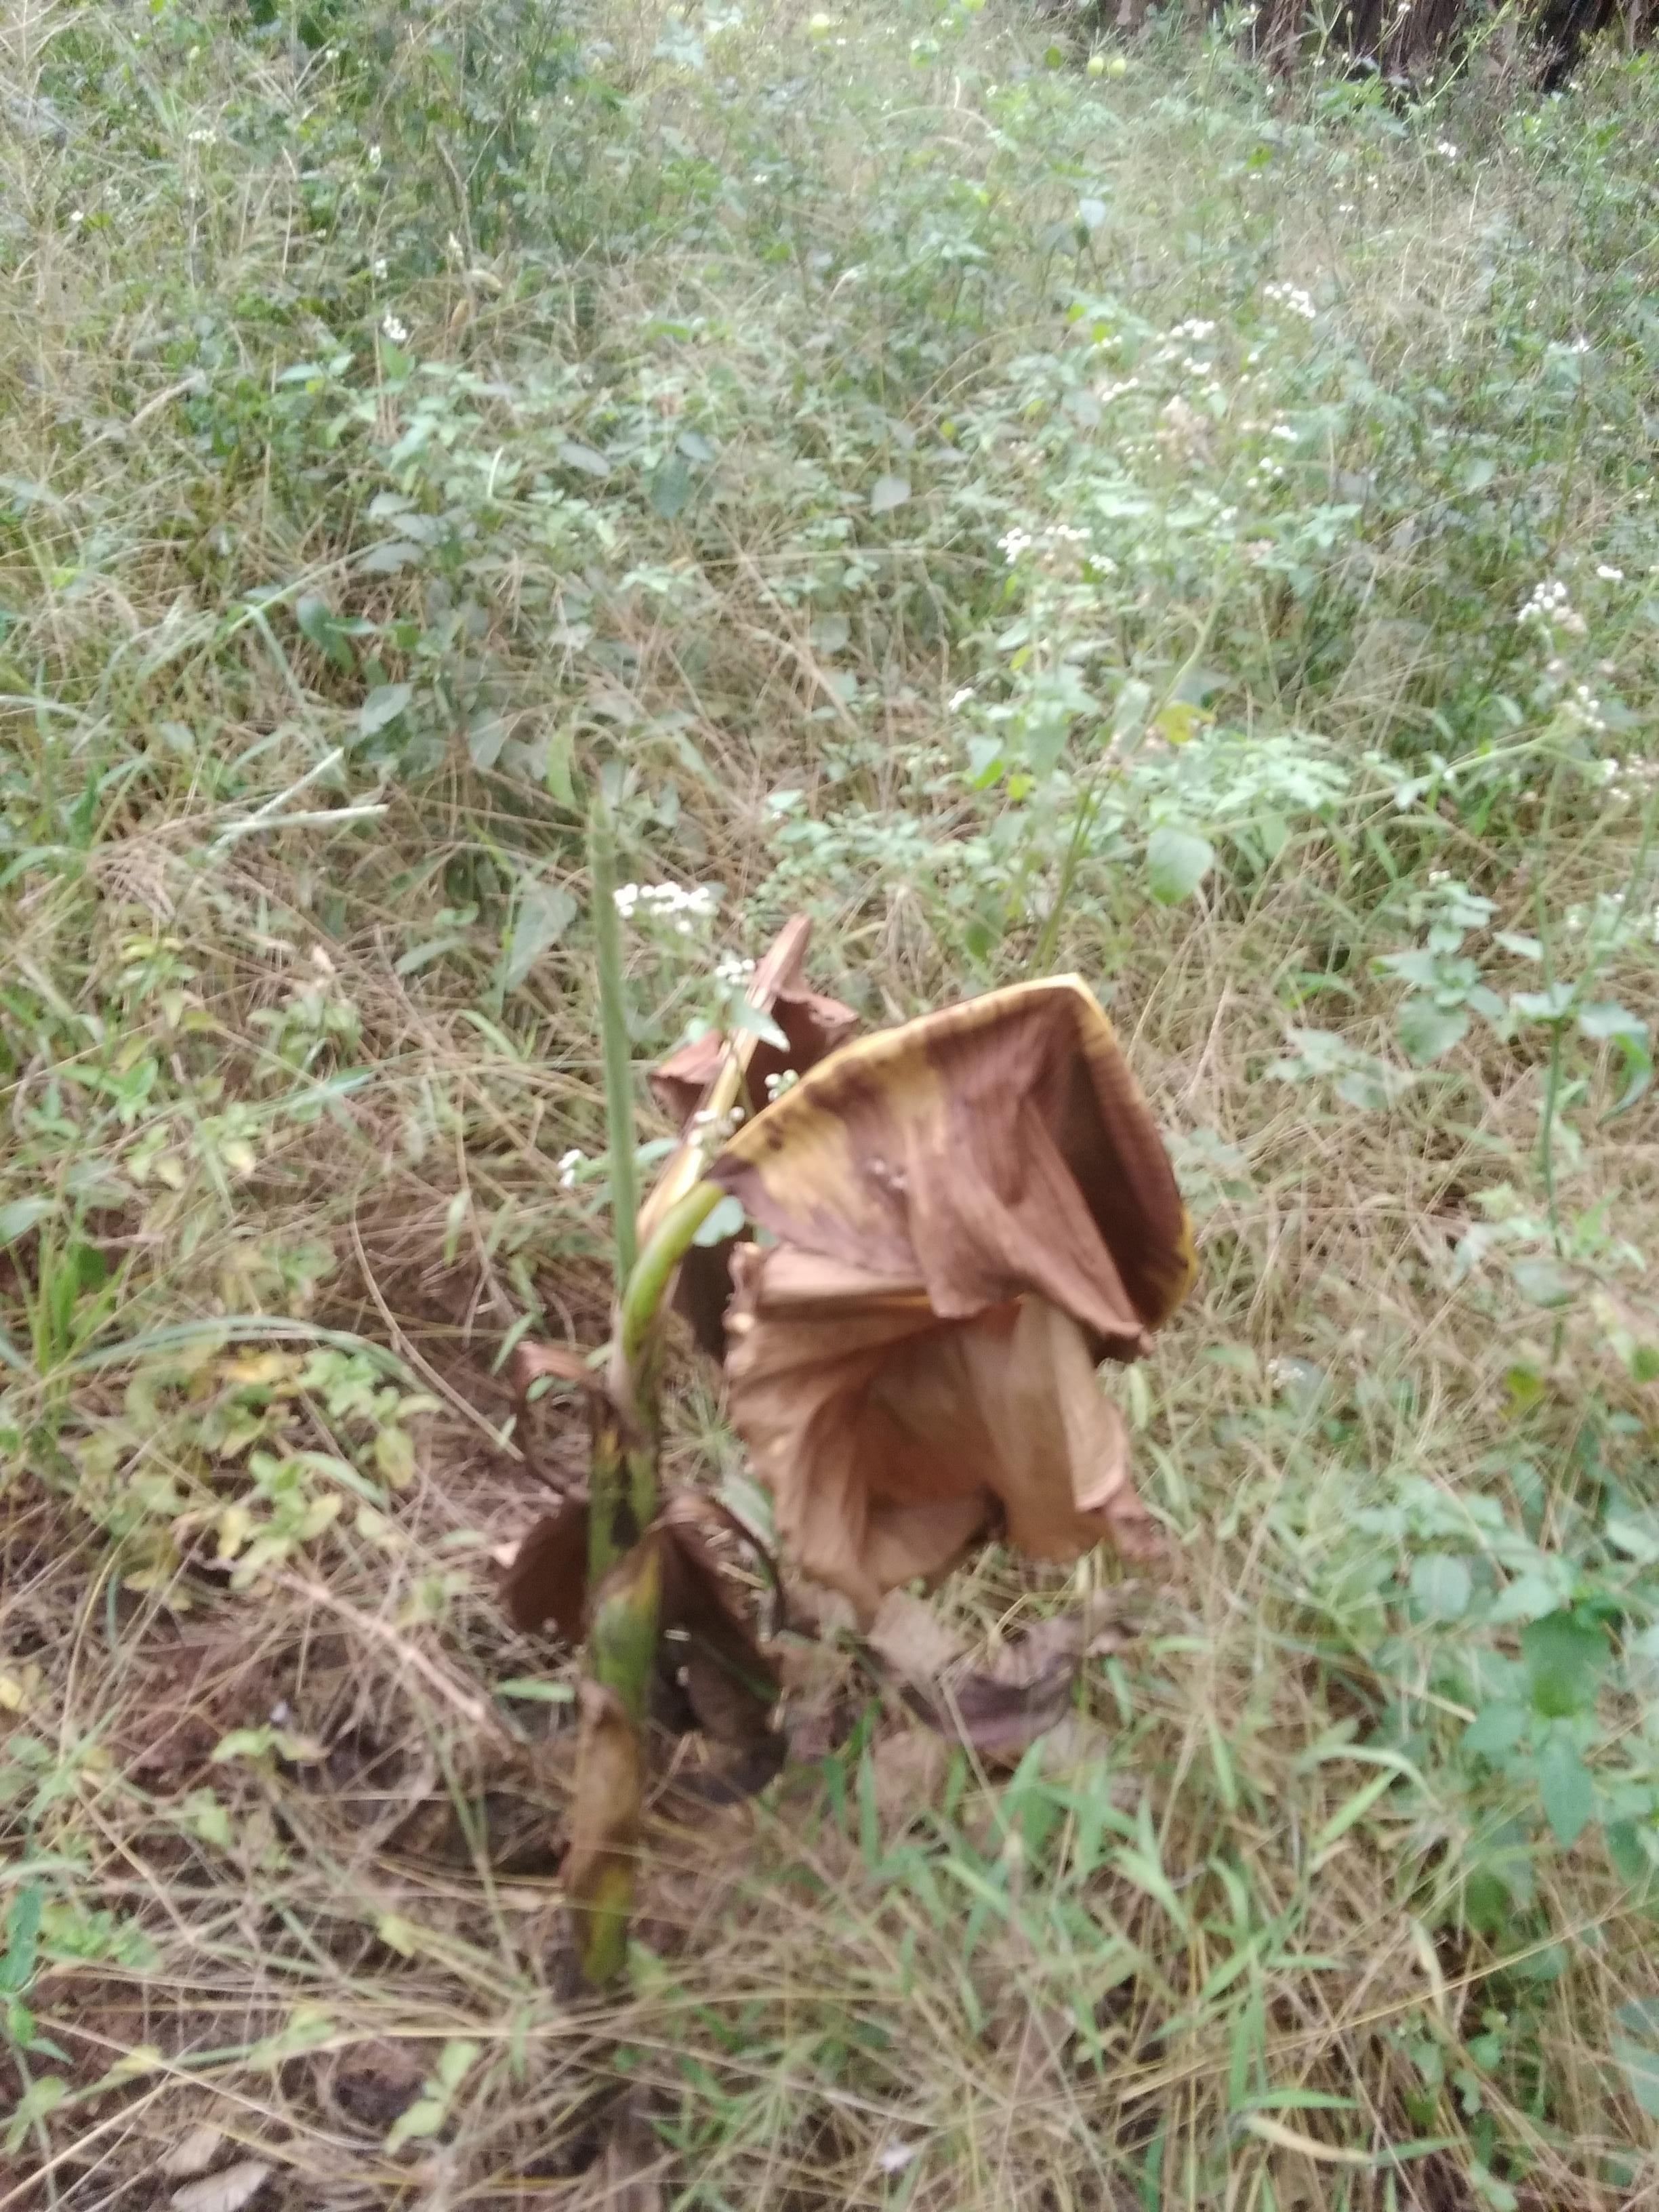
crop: banana
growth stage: vegetative
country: Uganda
